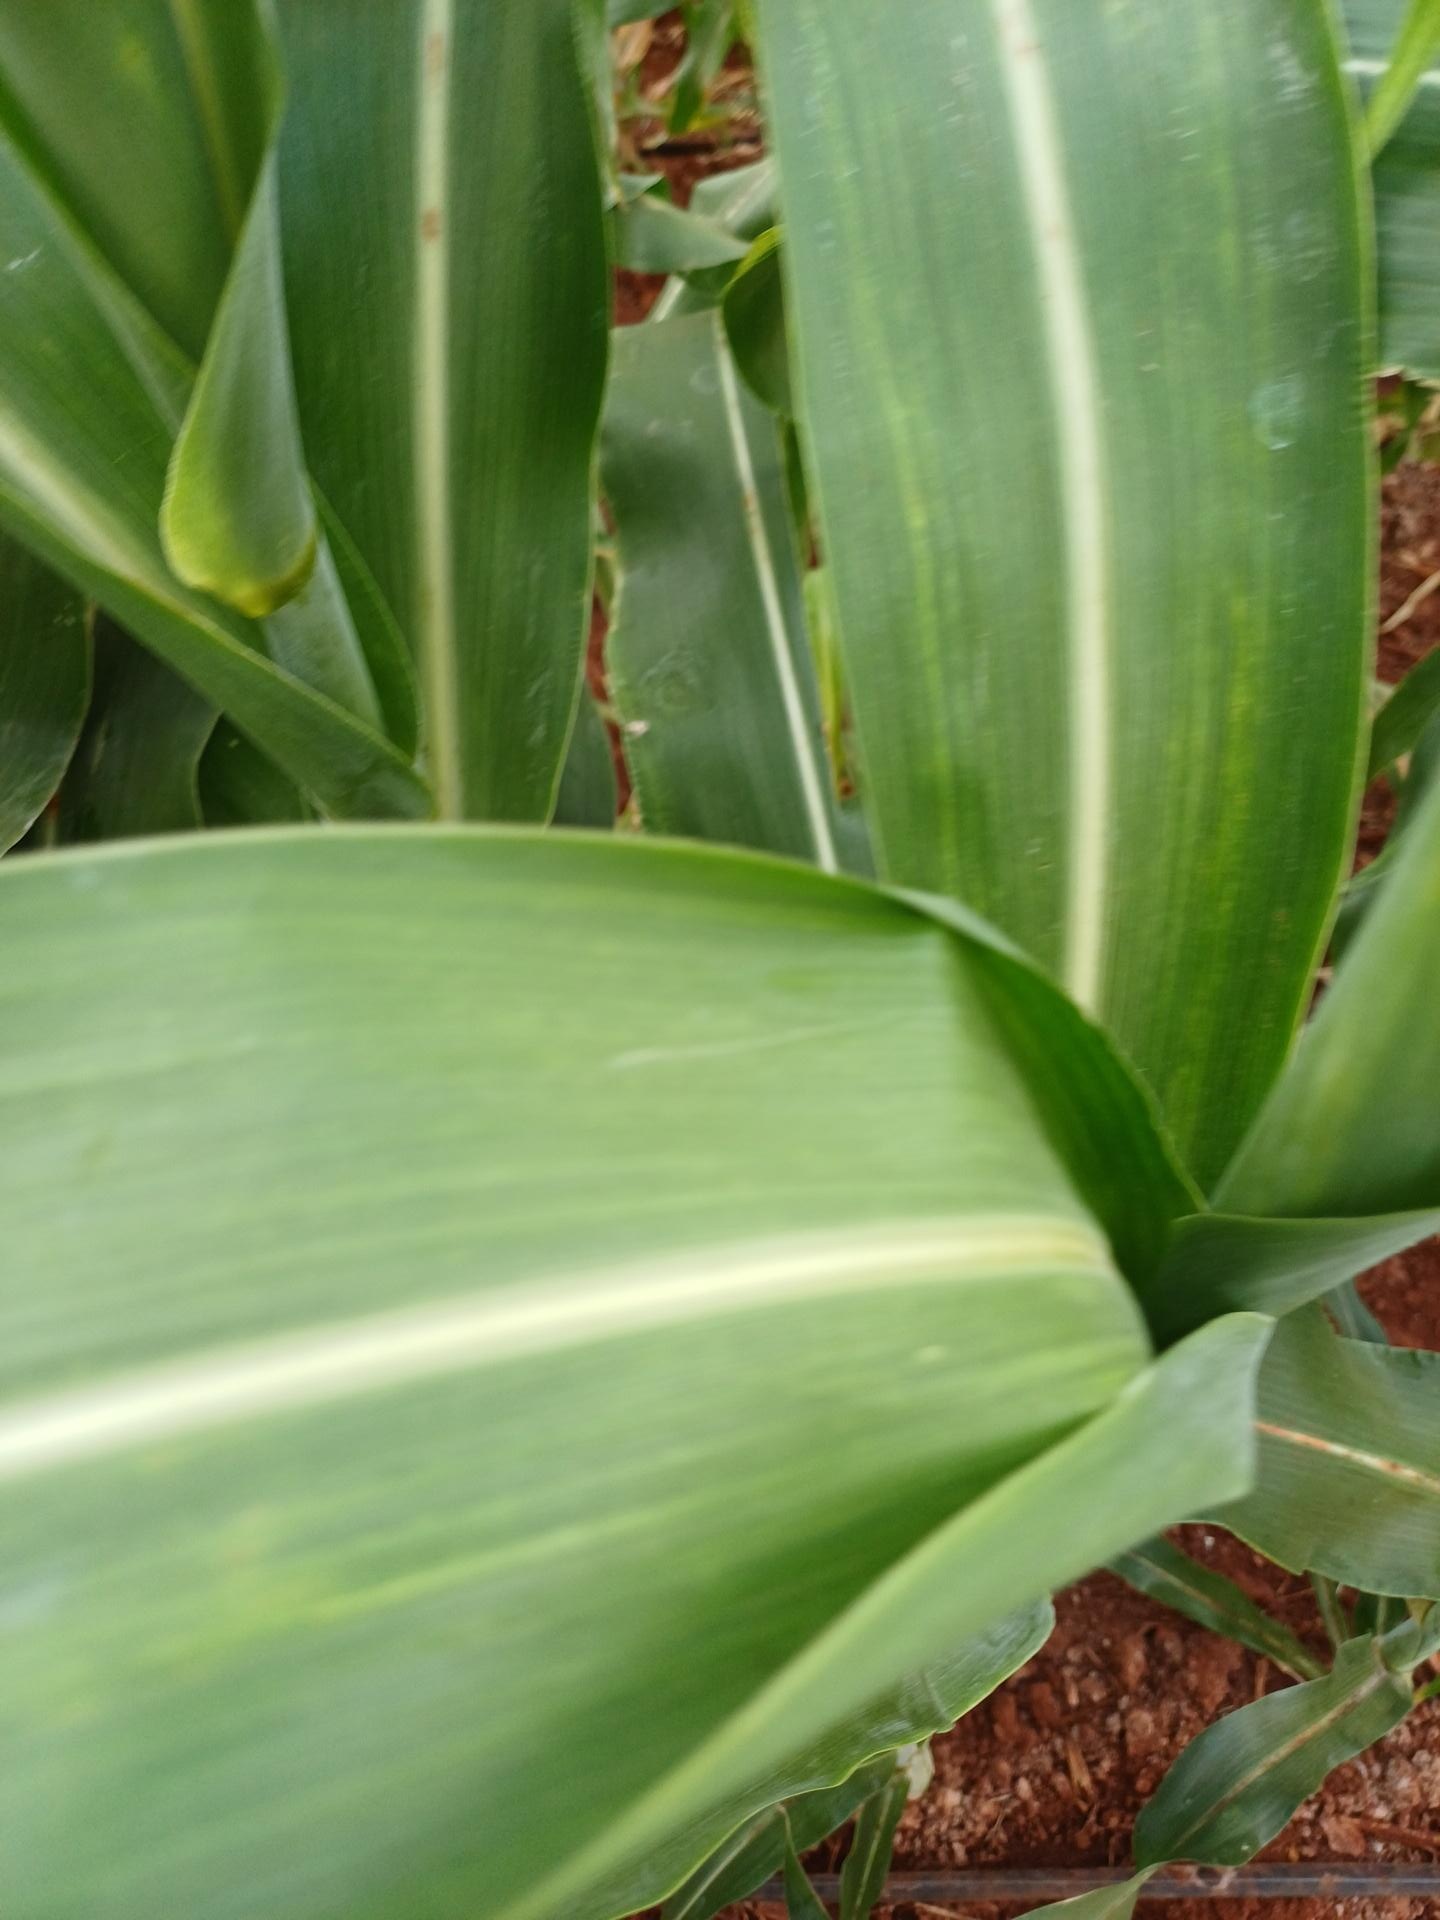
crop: sorghum
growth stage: vegetative
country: Kenya
